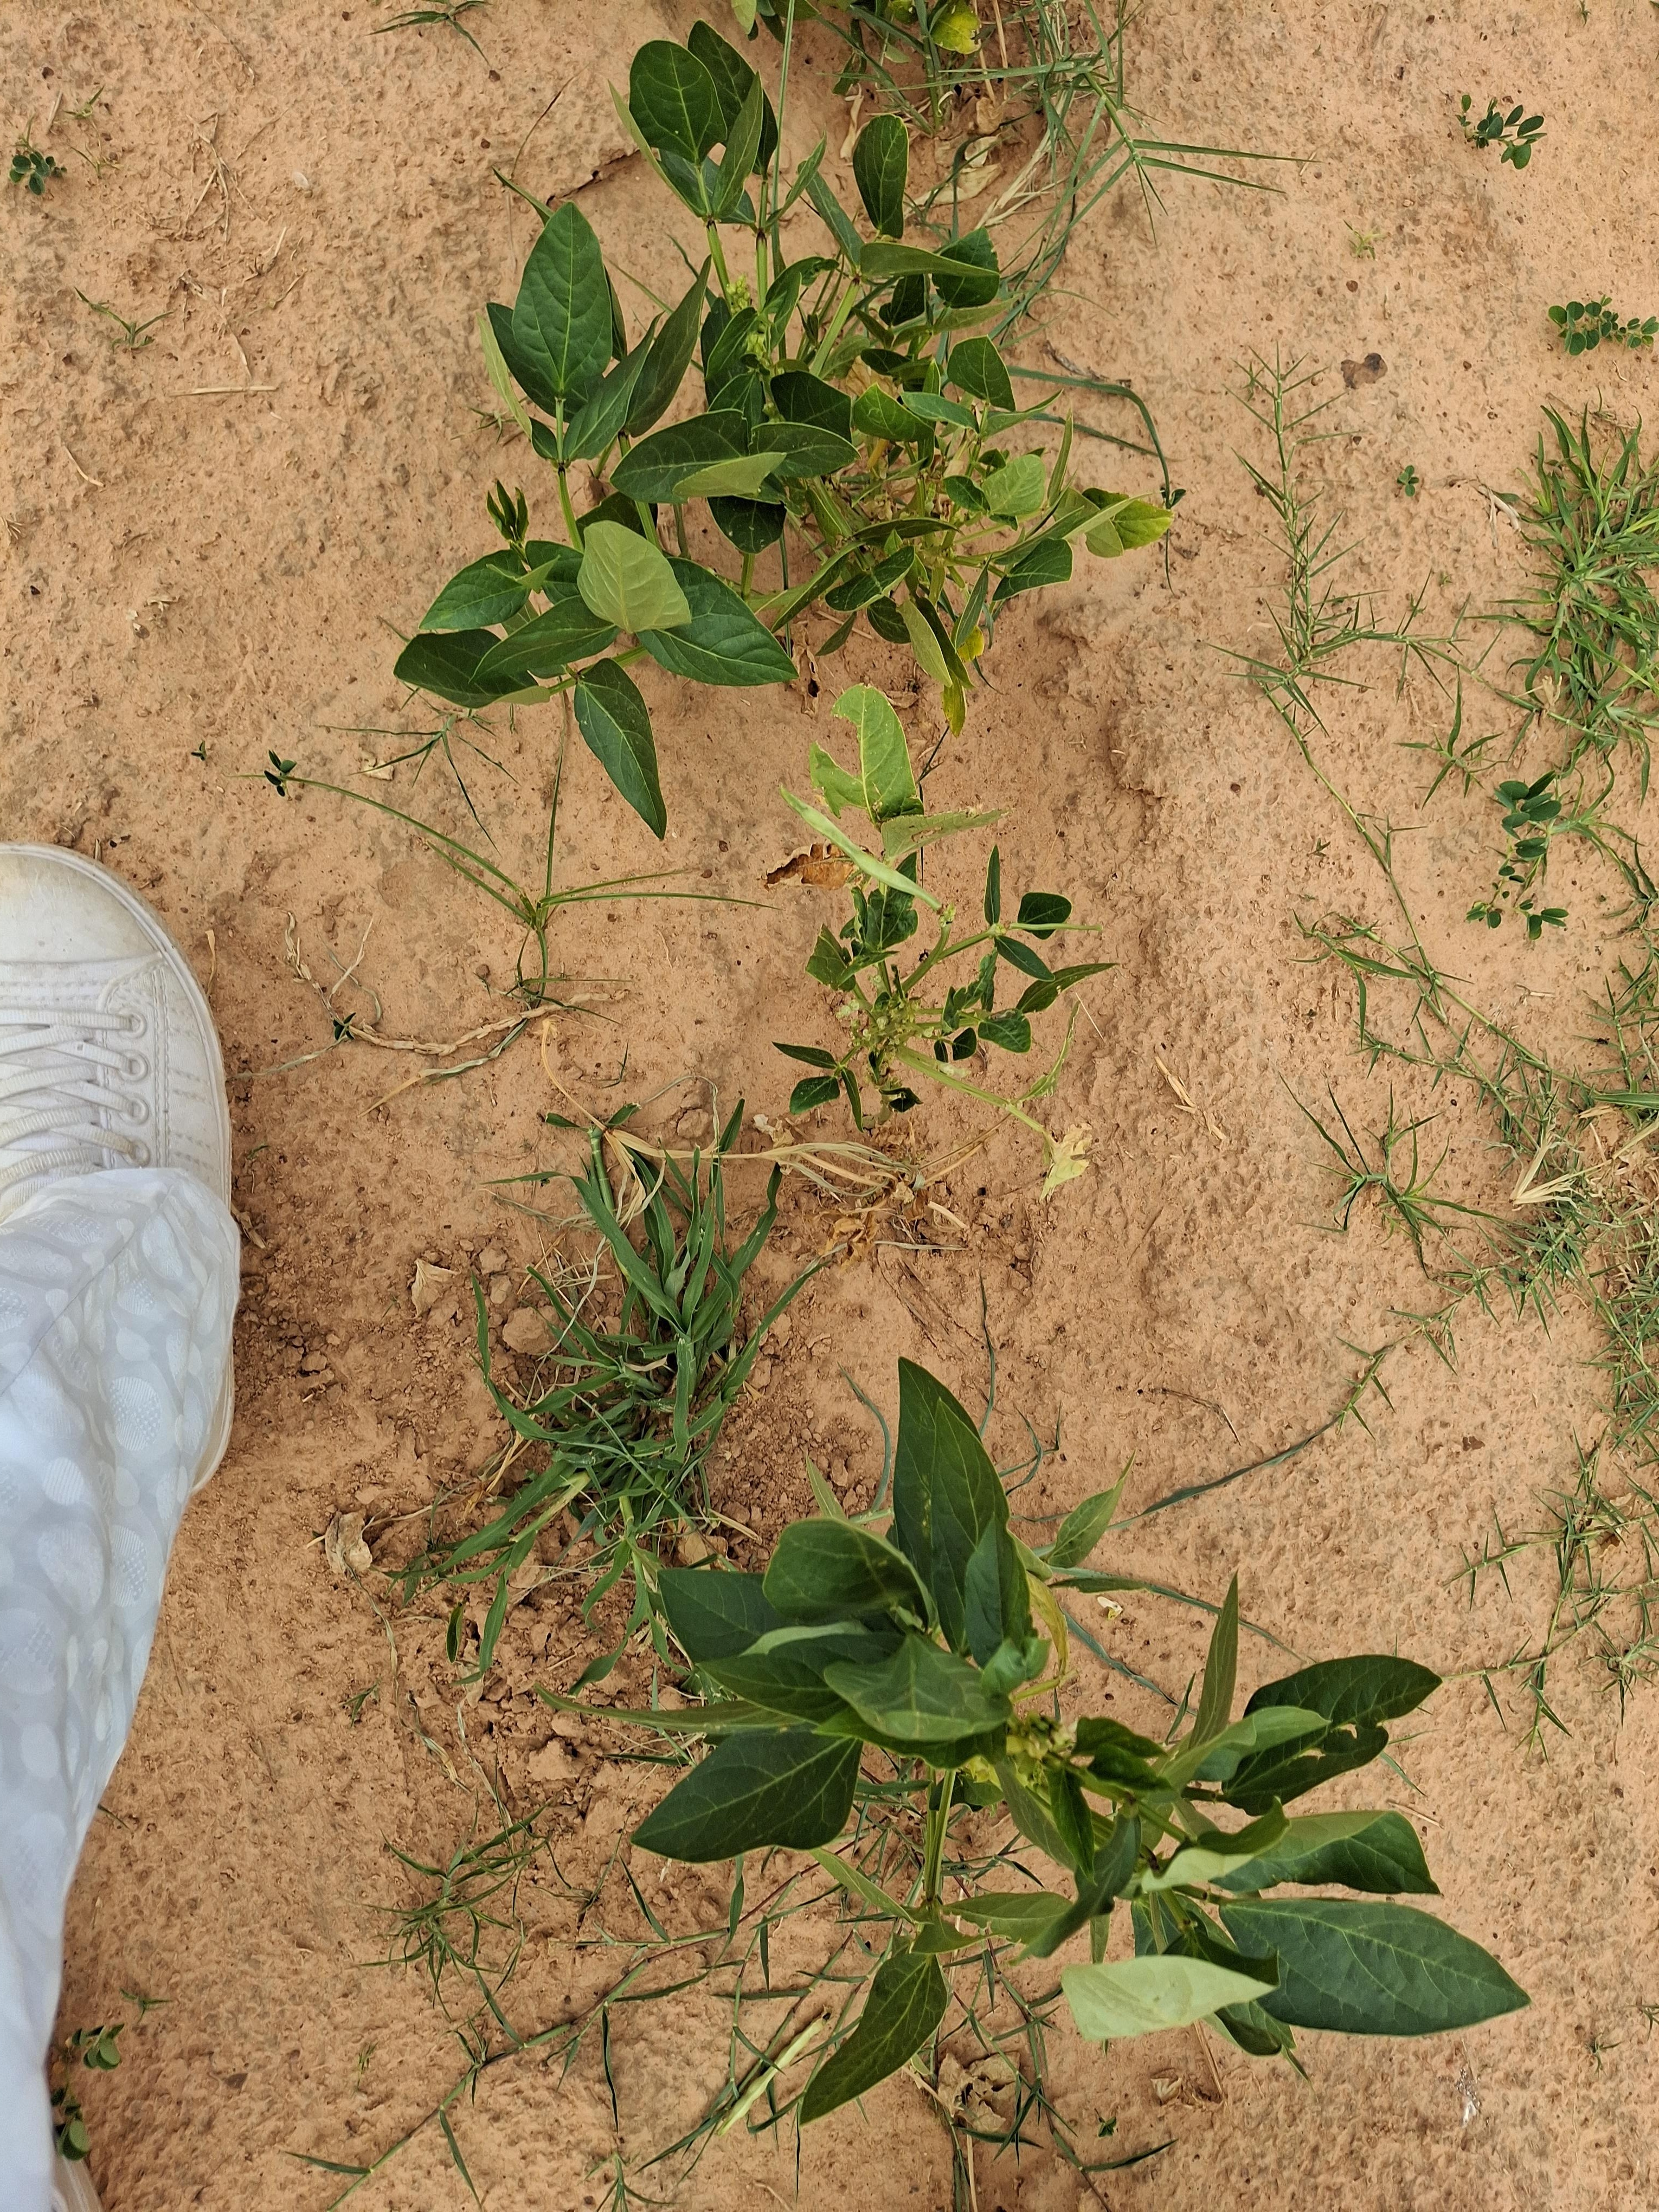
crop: cowpea
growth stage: harvest maturity
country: Nigeria
